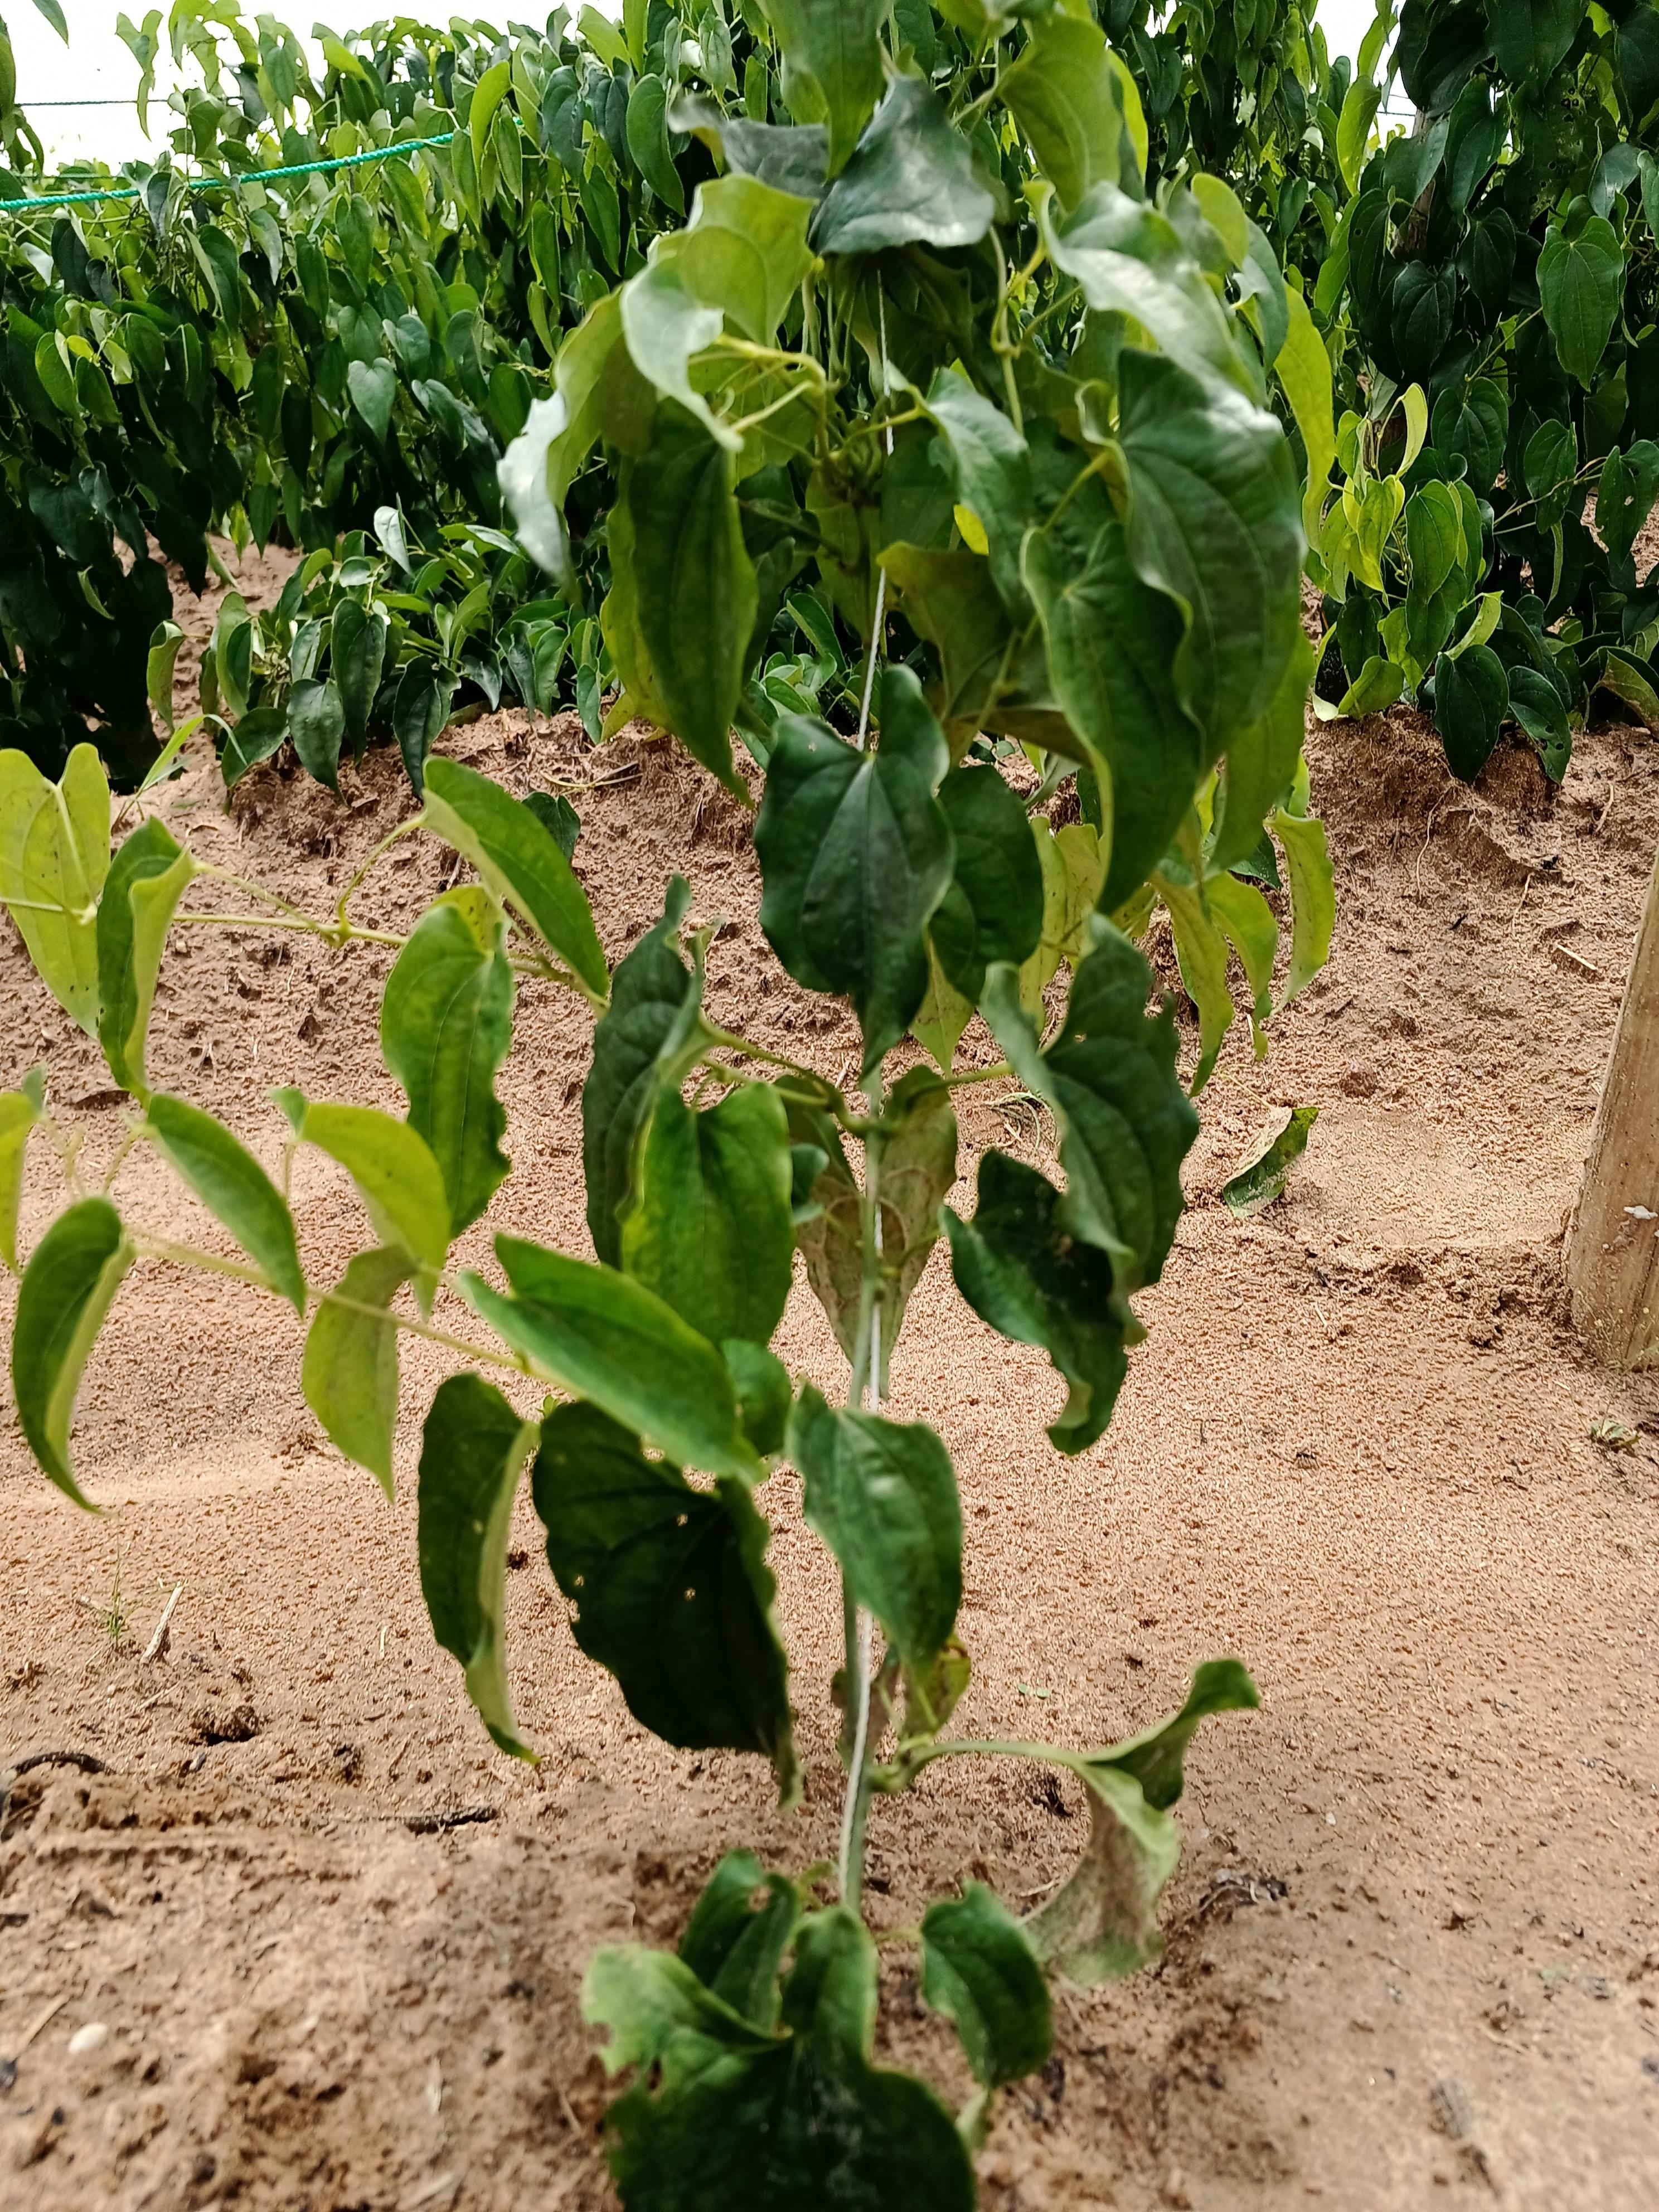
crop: yam
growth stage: vegetative
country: Nigeria
